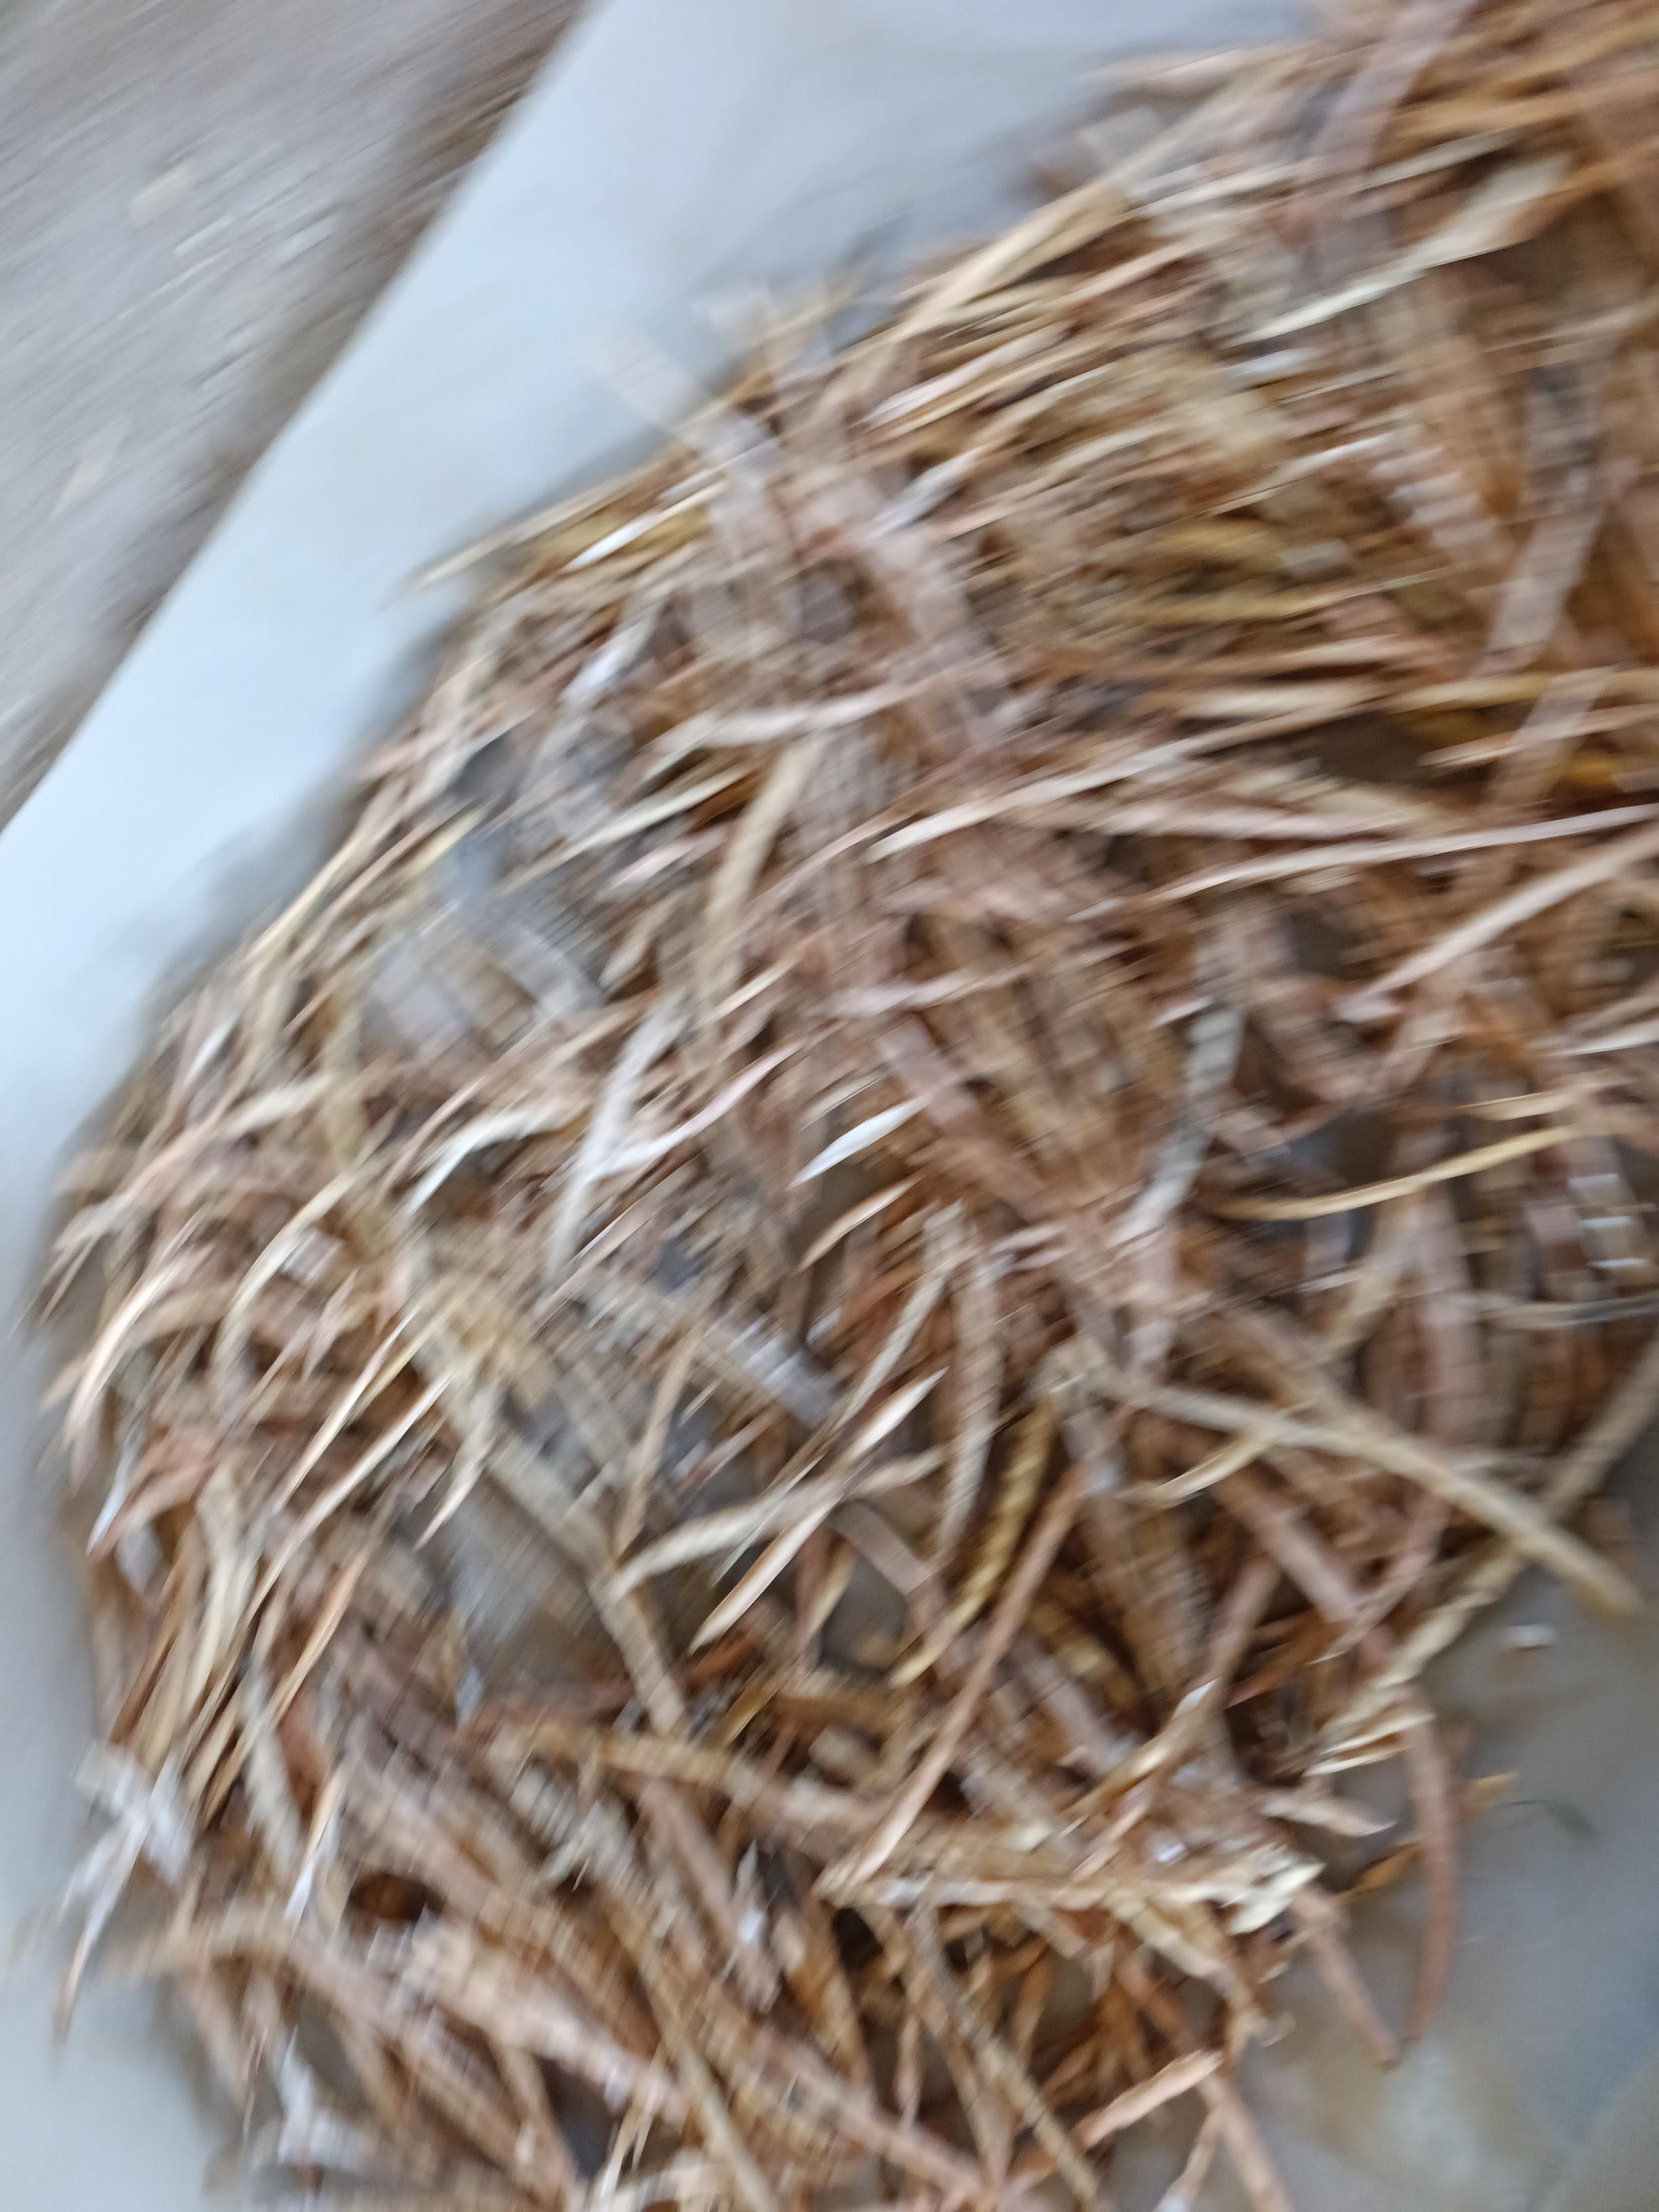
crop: cowpea
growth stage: harvest
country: Nigeria
